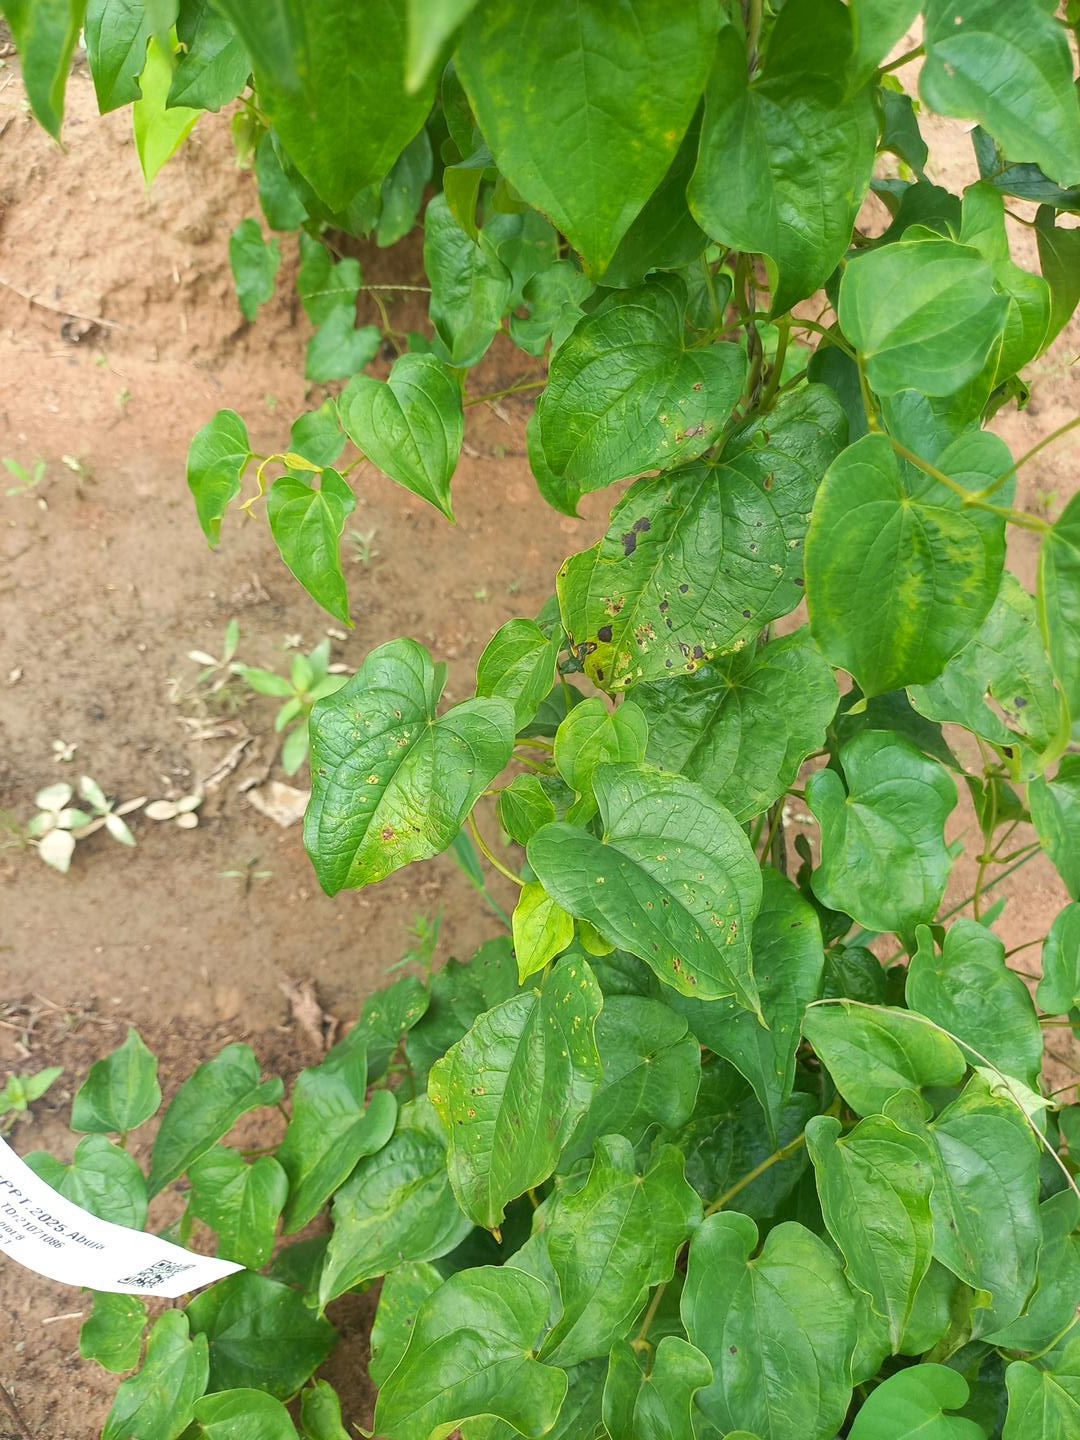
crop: yam
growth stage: vegetative
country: Nigeria
